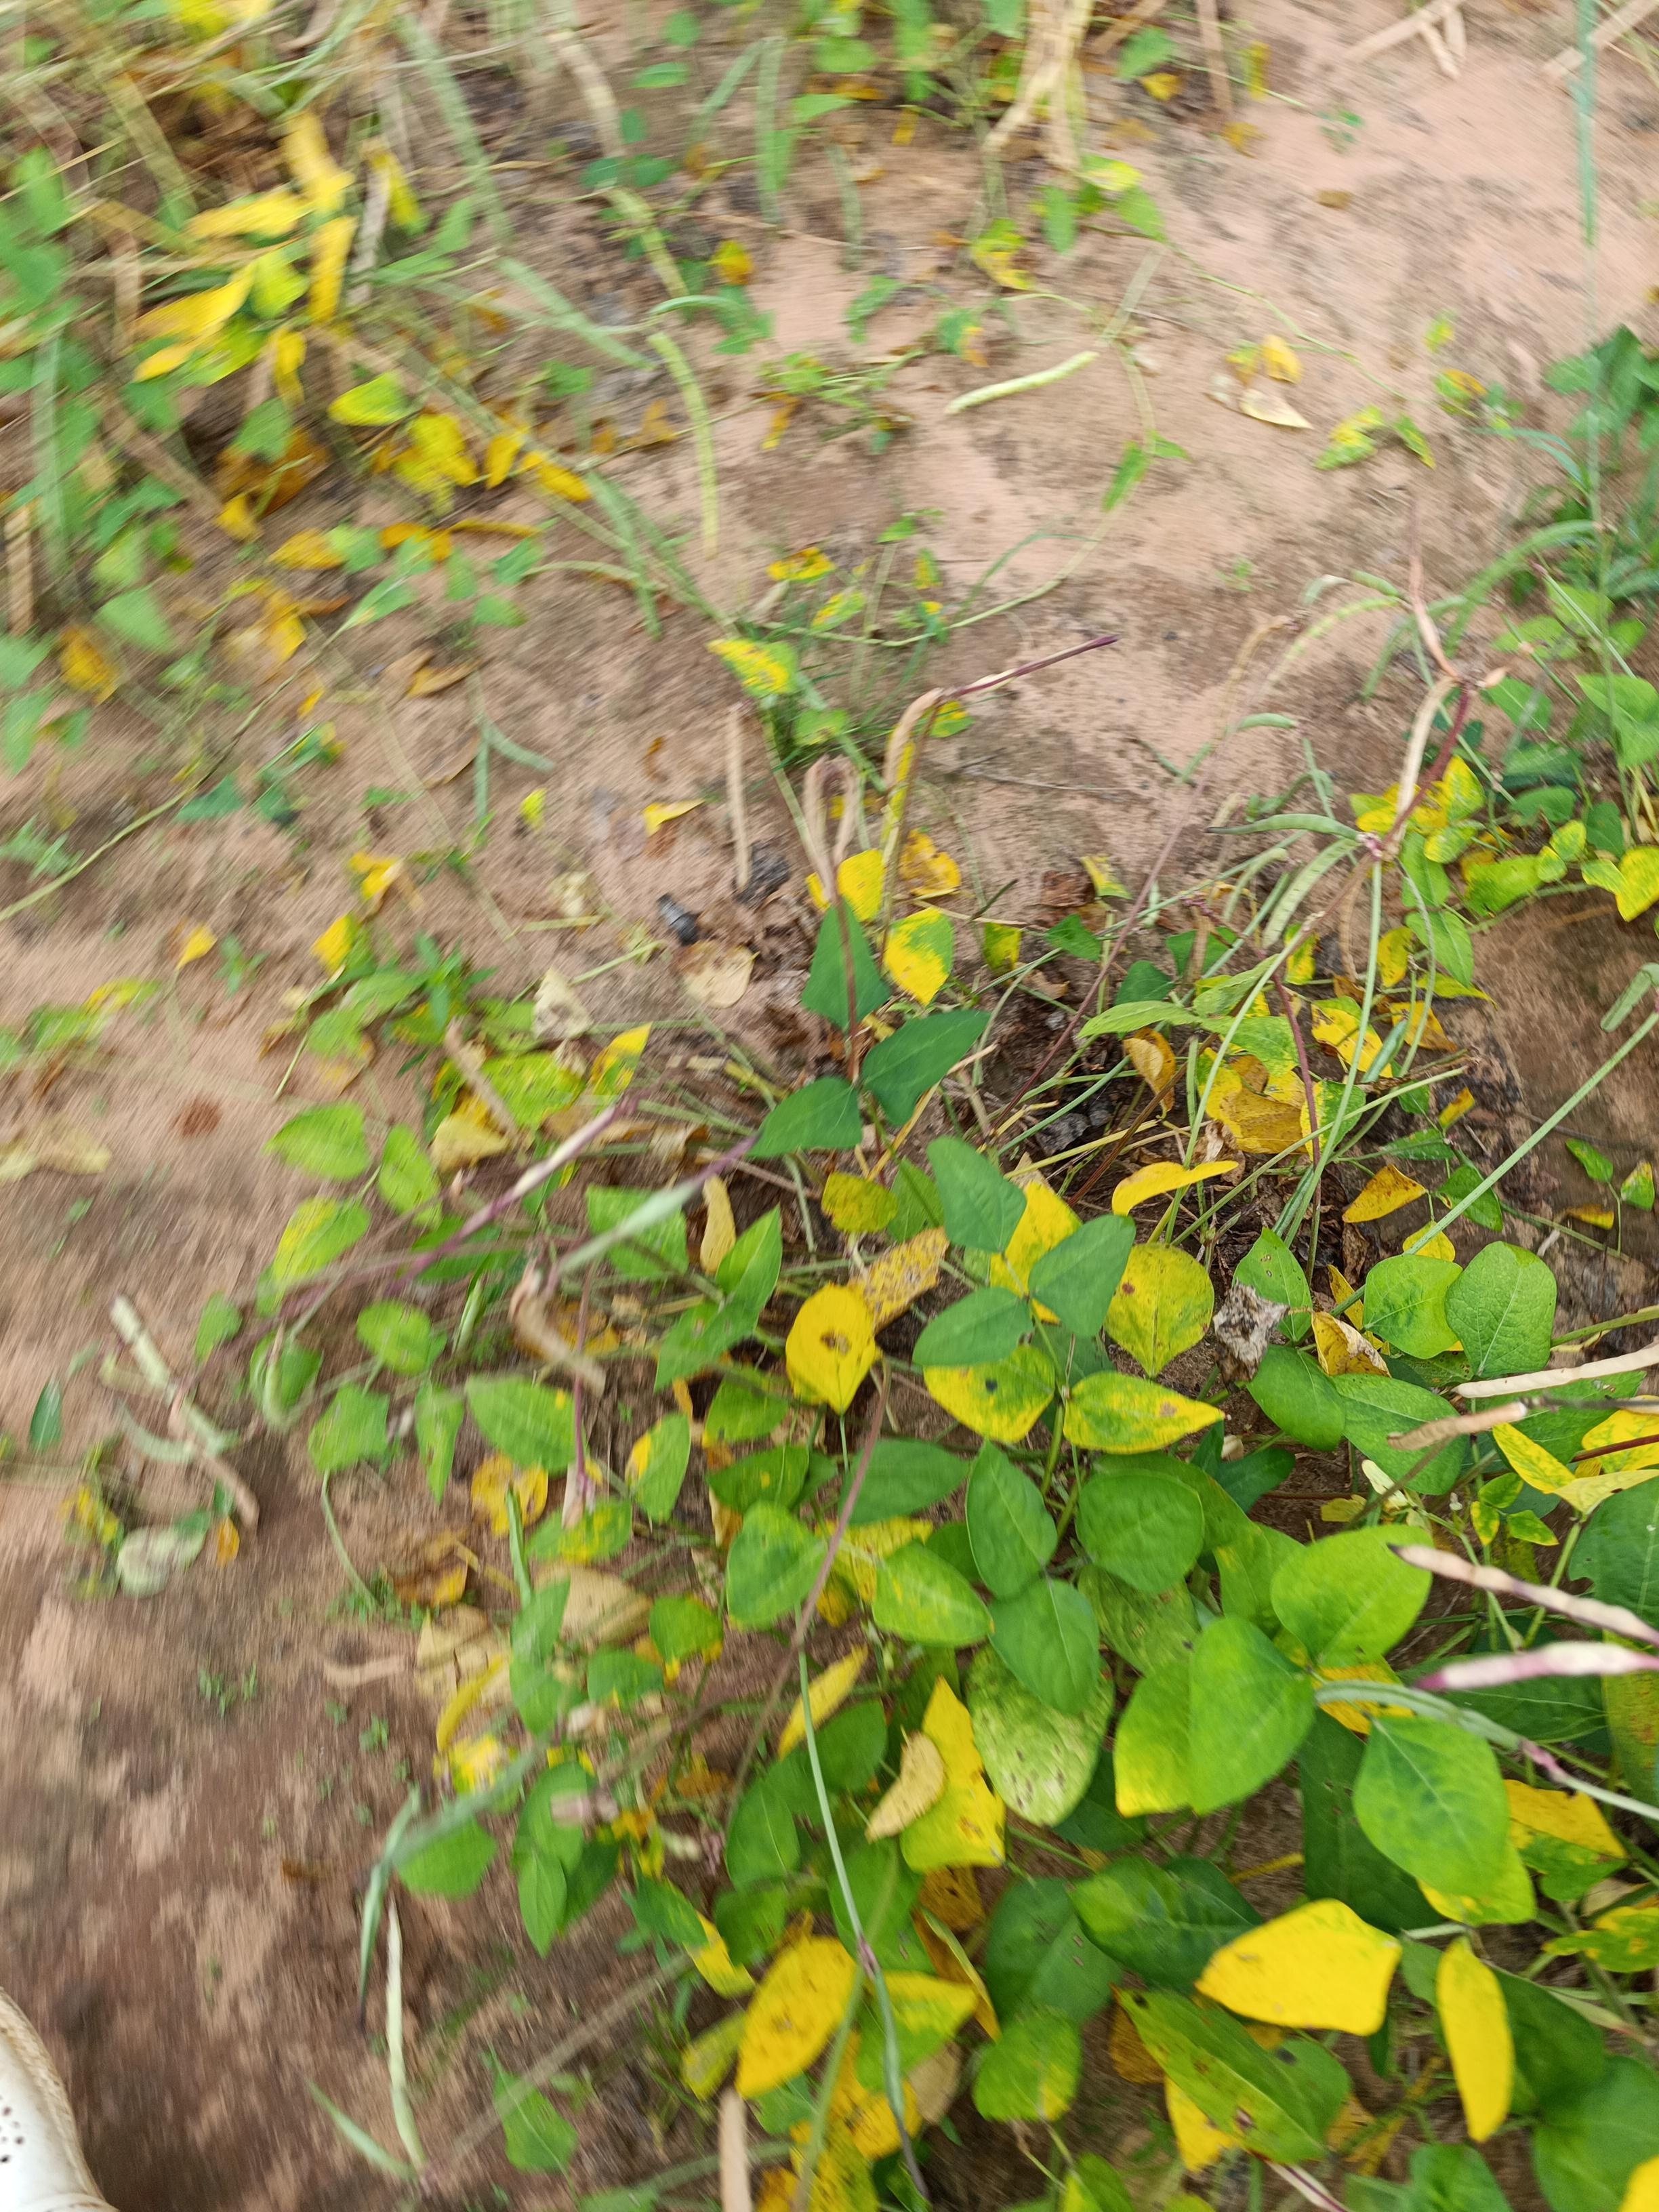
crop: cowpea
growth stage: maturity
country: Nigeria
